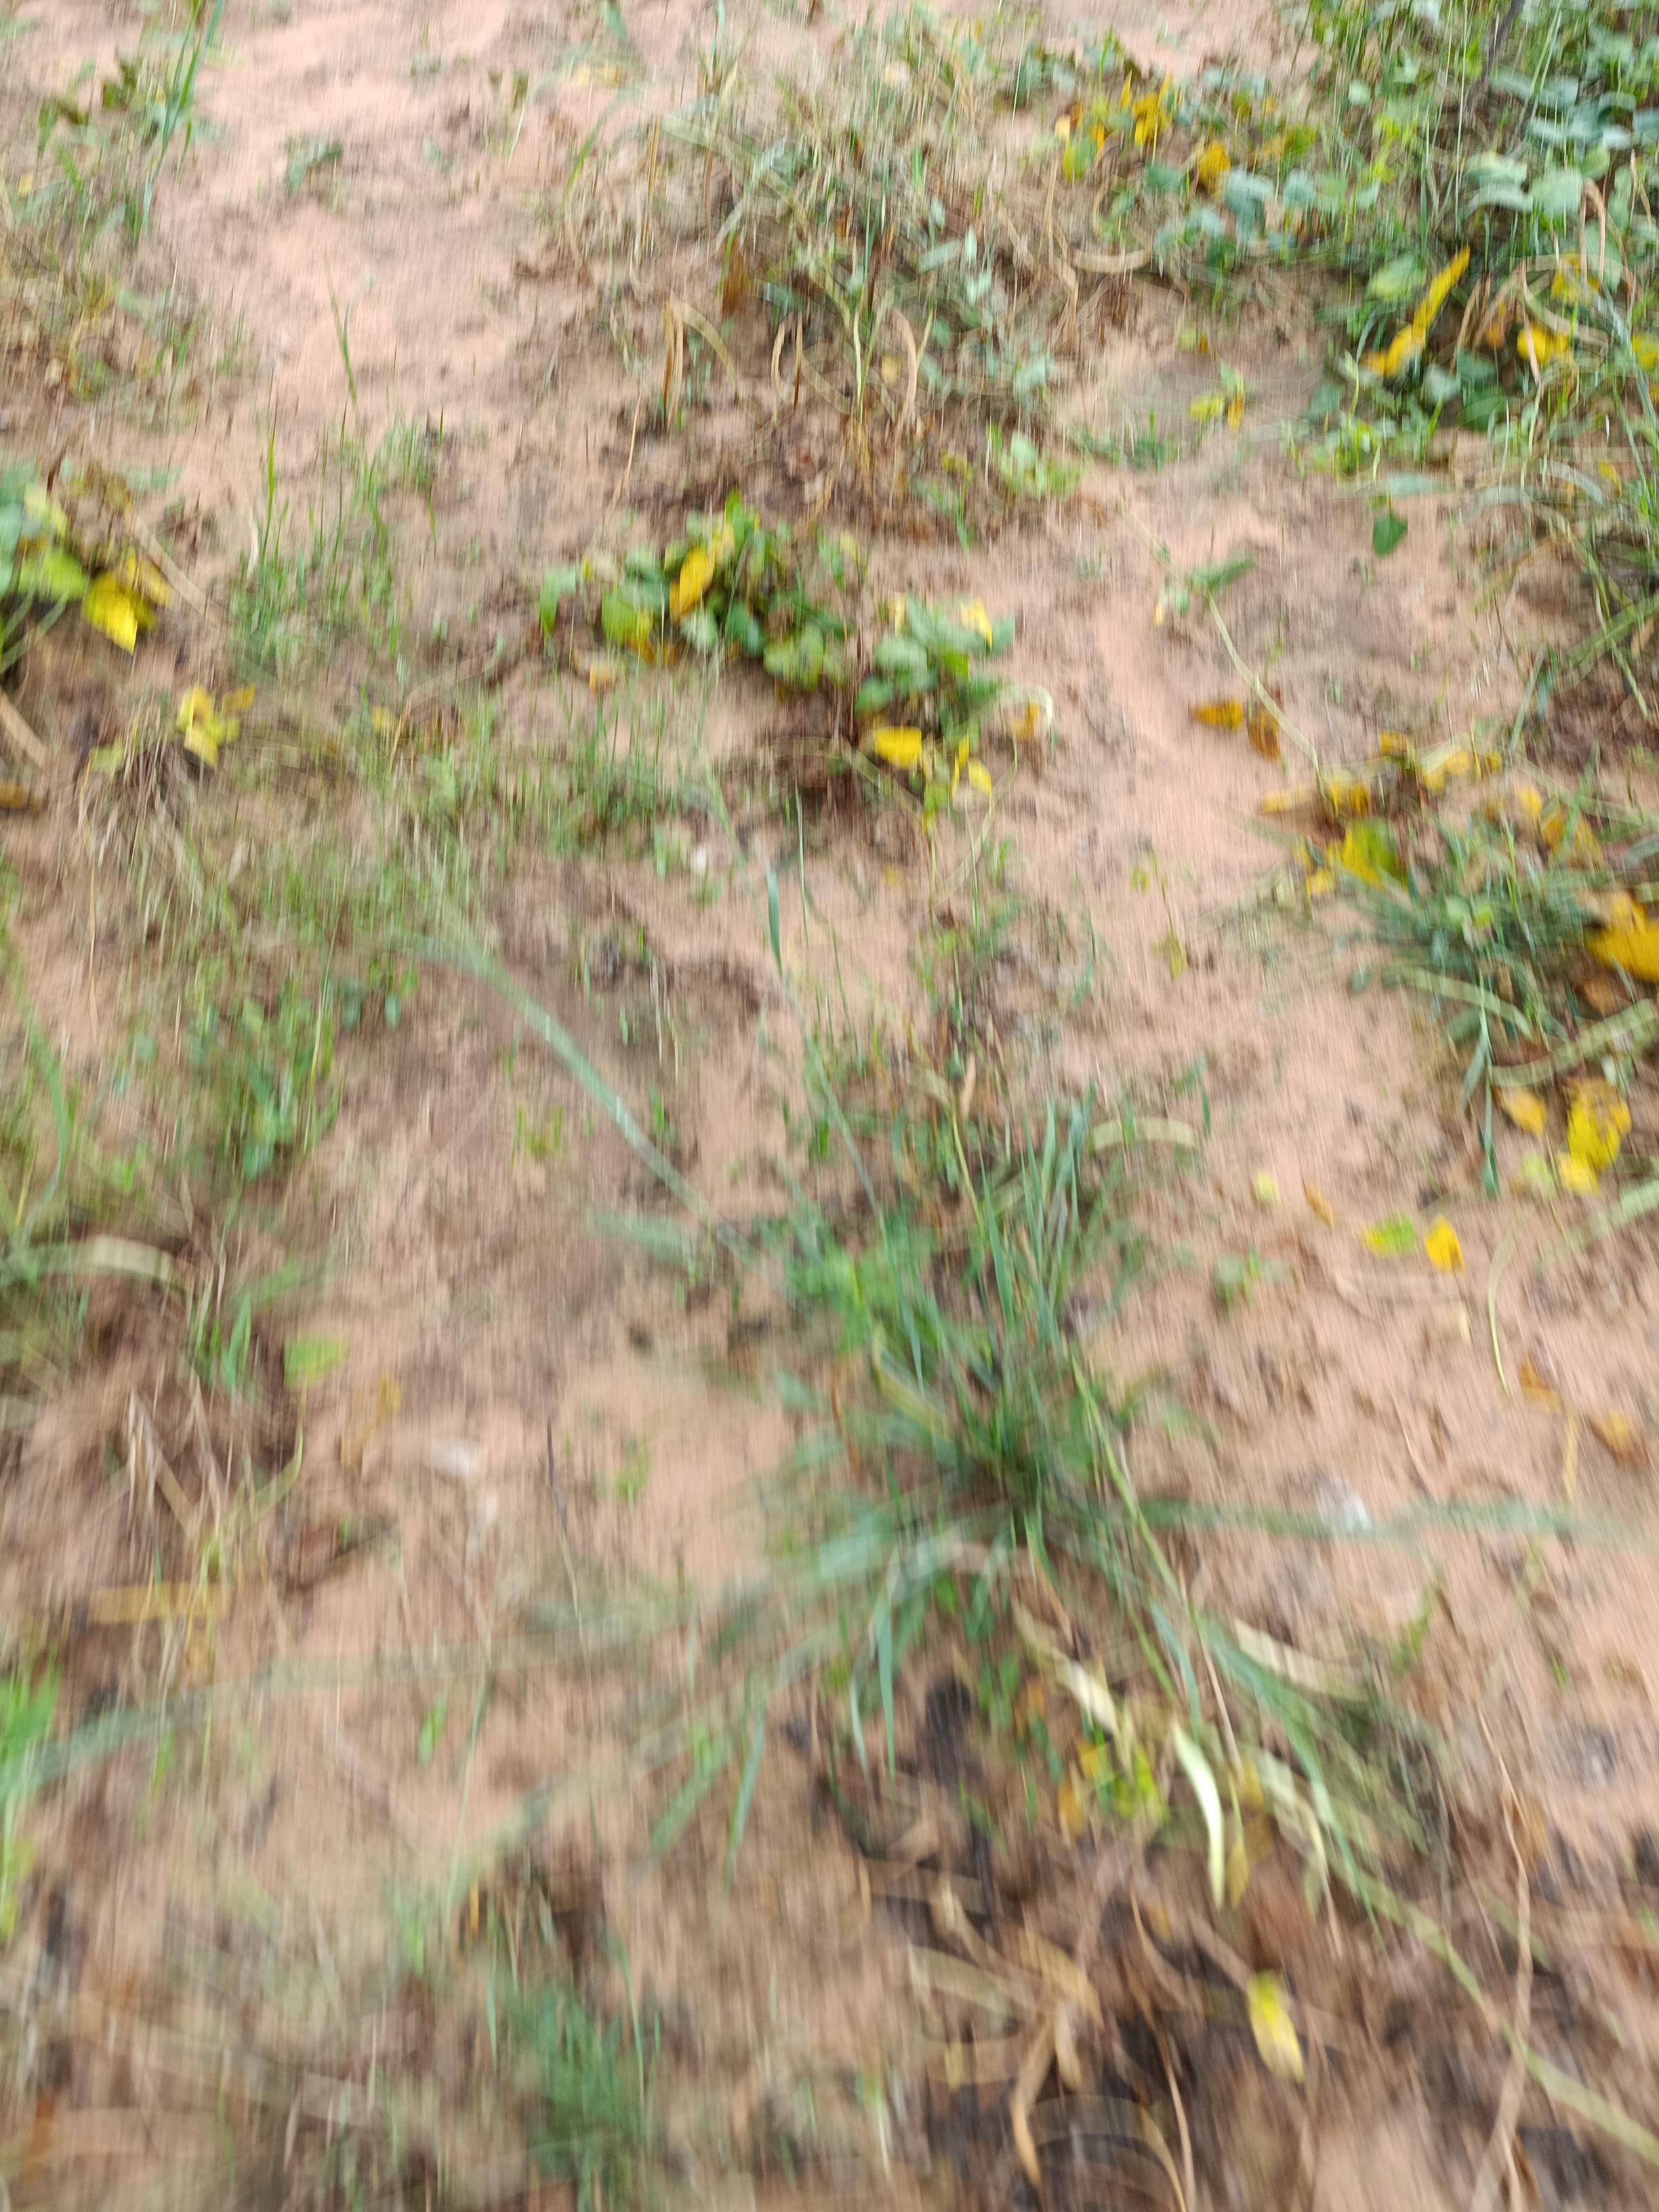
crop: cowpea
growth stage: maturity
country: Nigeria
